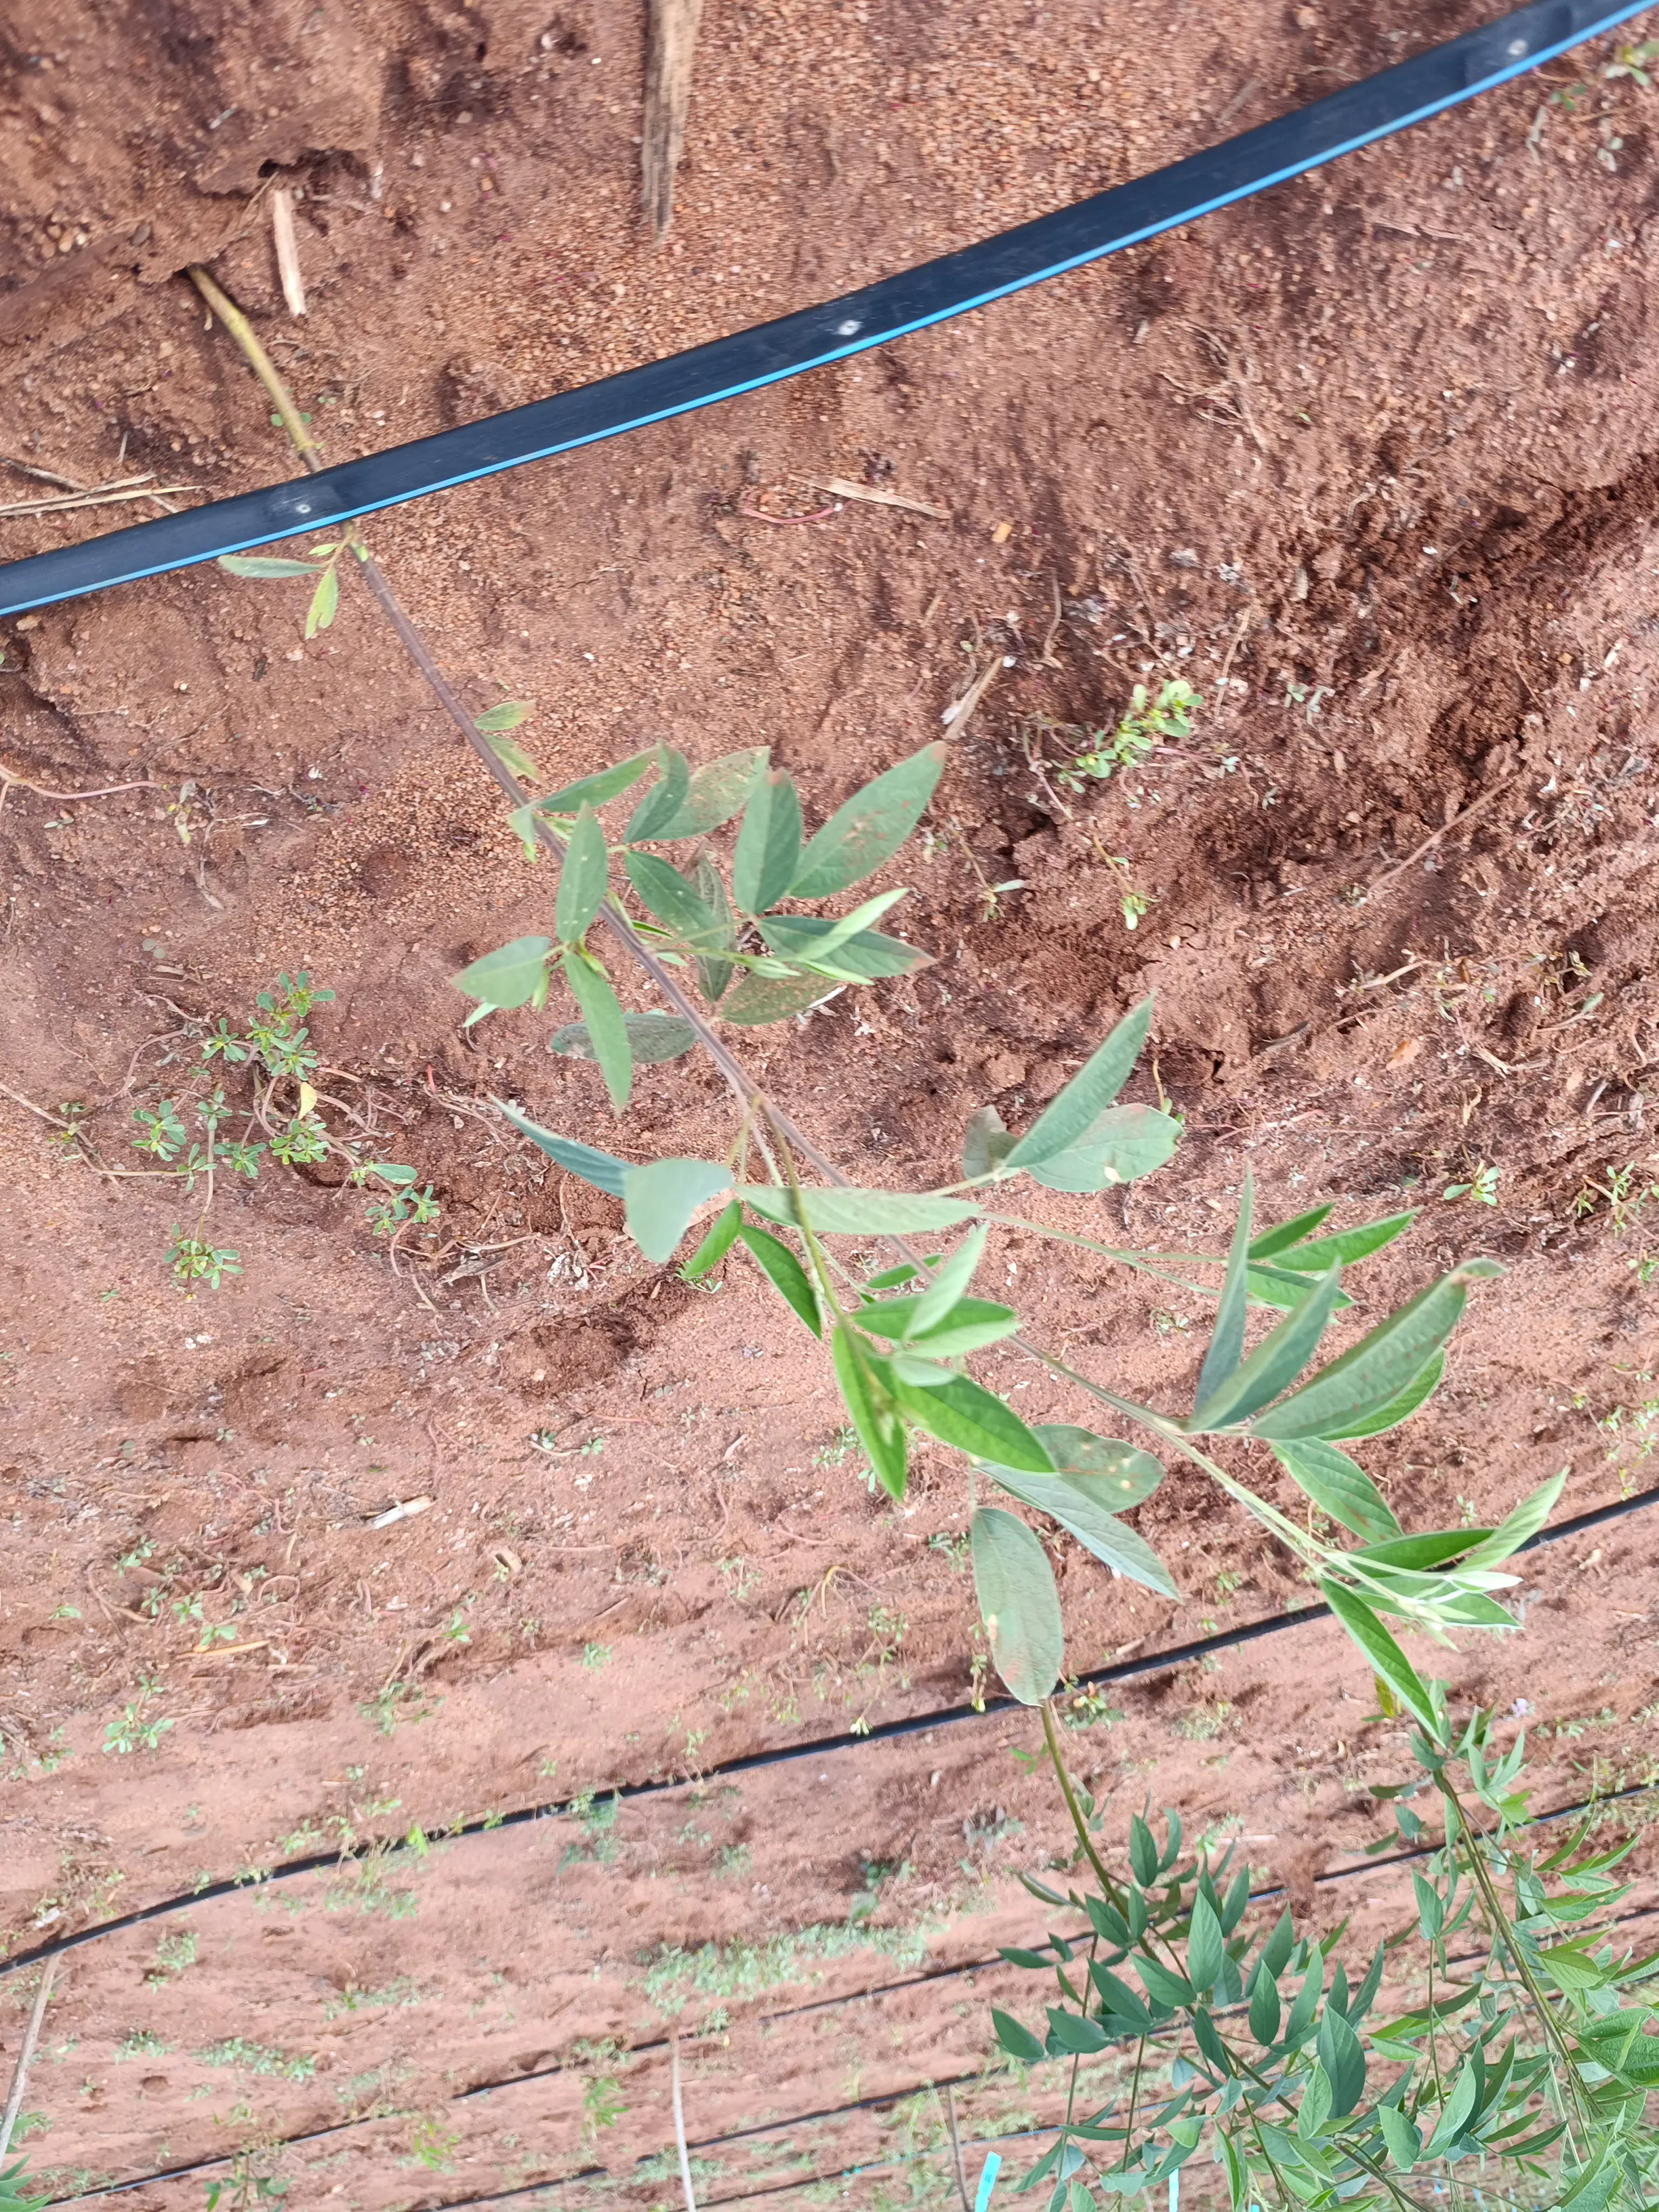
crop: pigeonpea
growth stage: vegetative
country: Kenya
